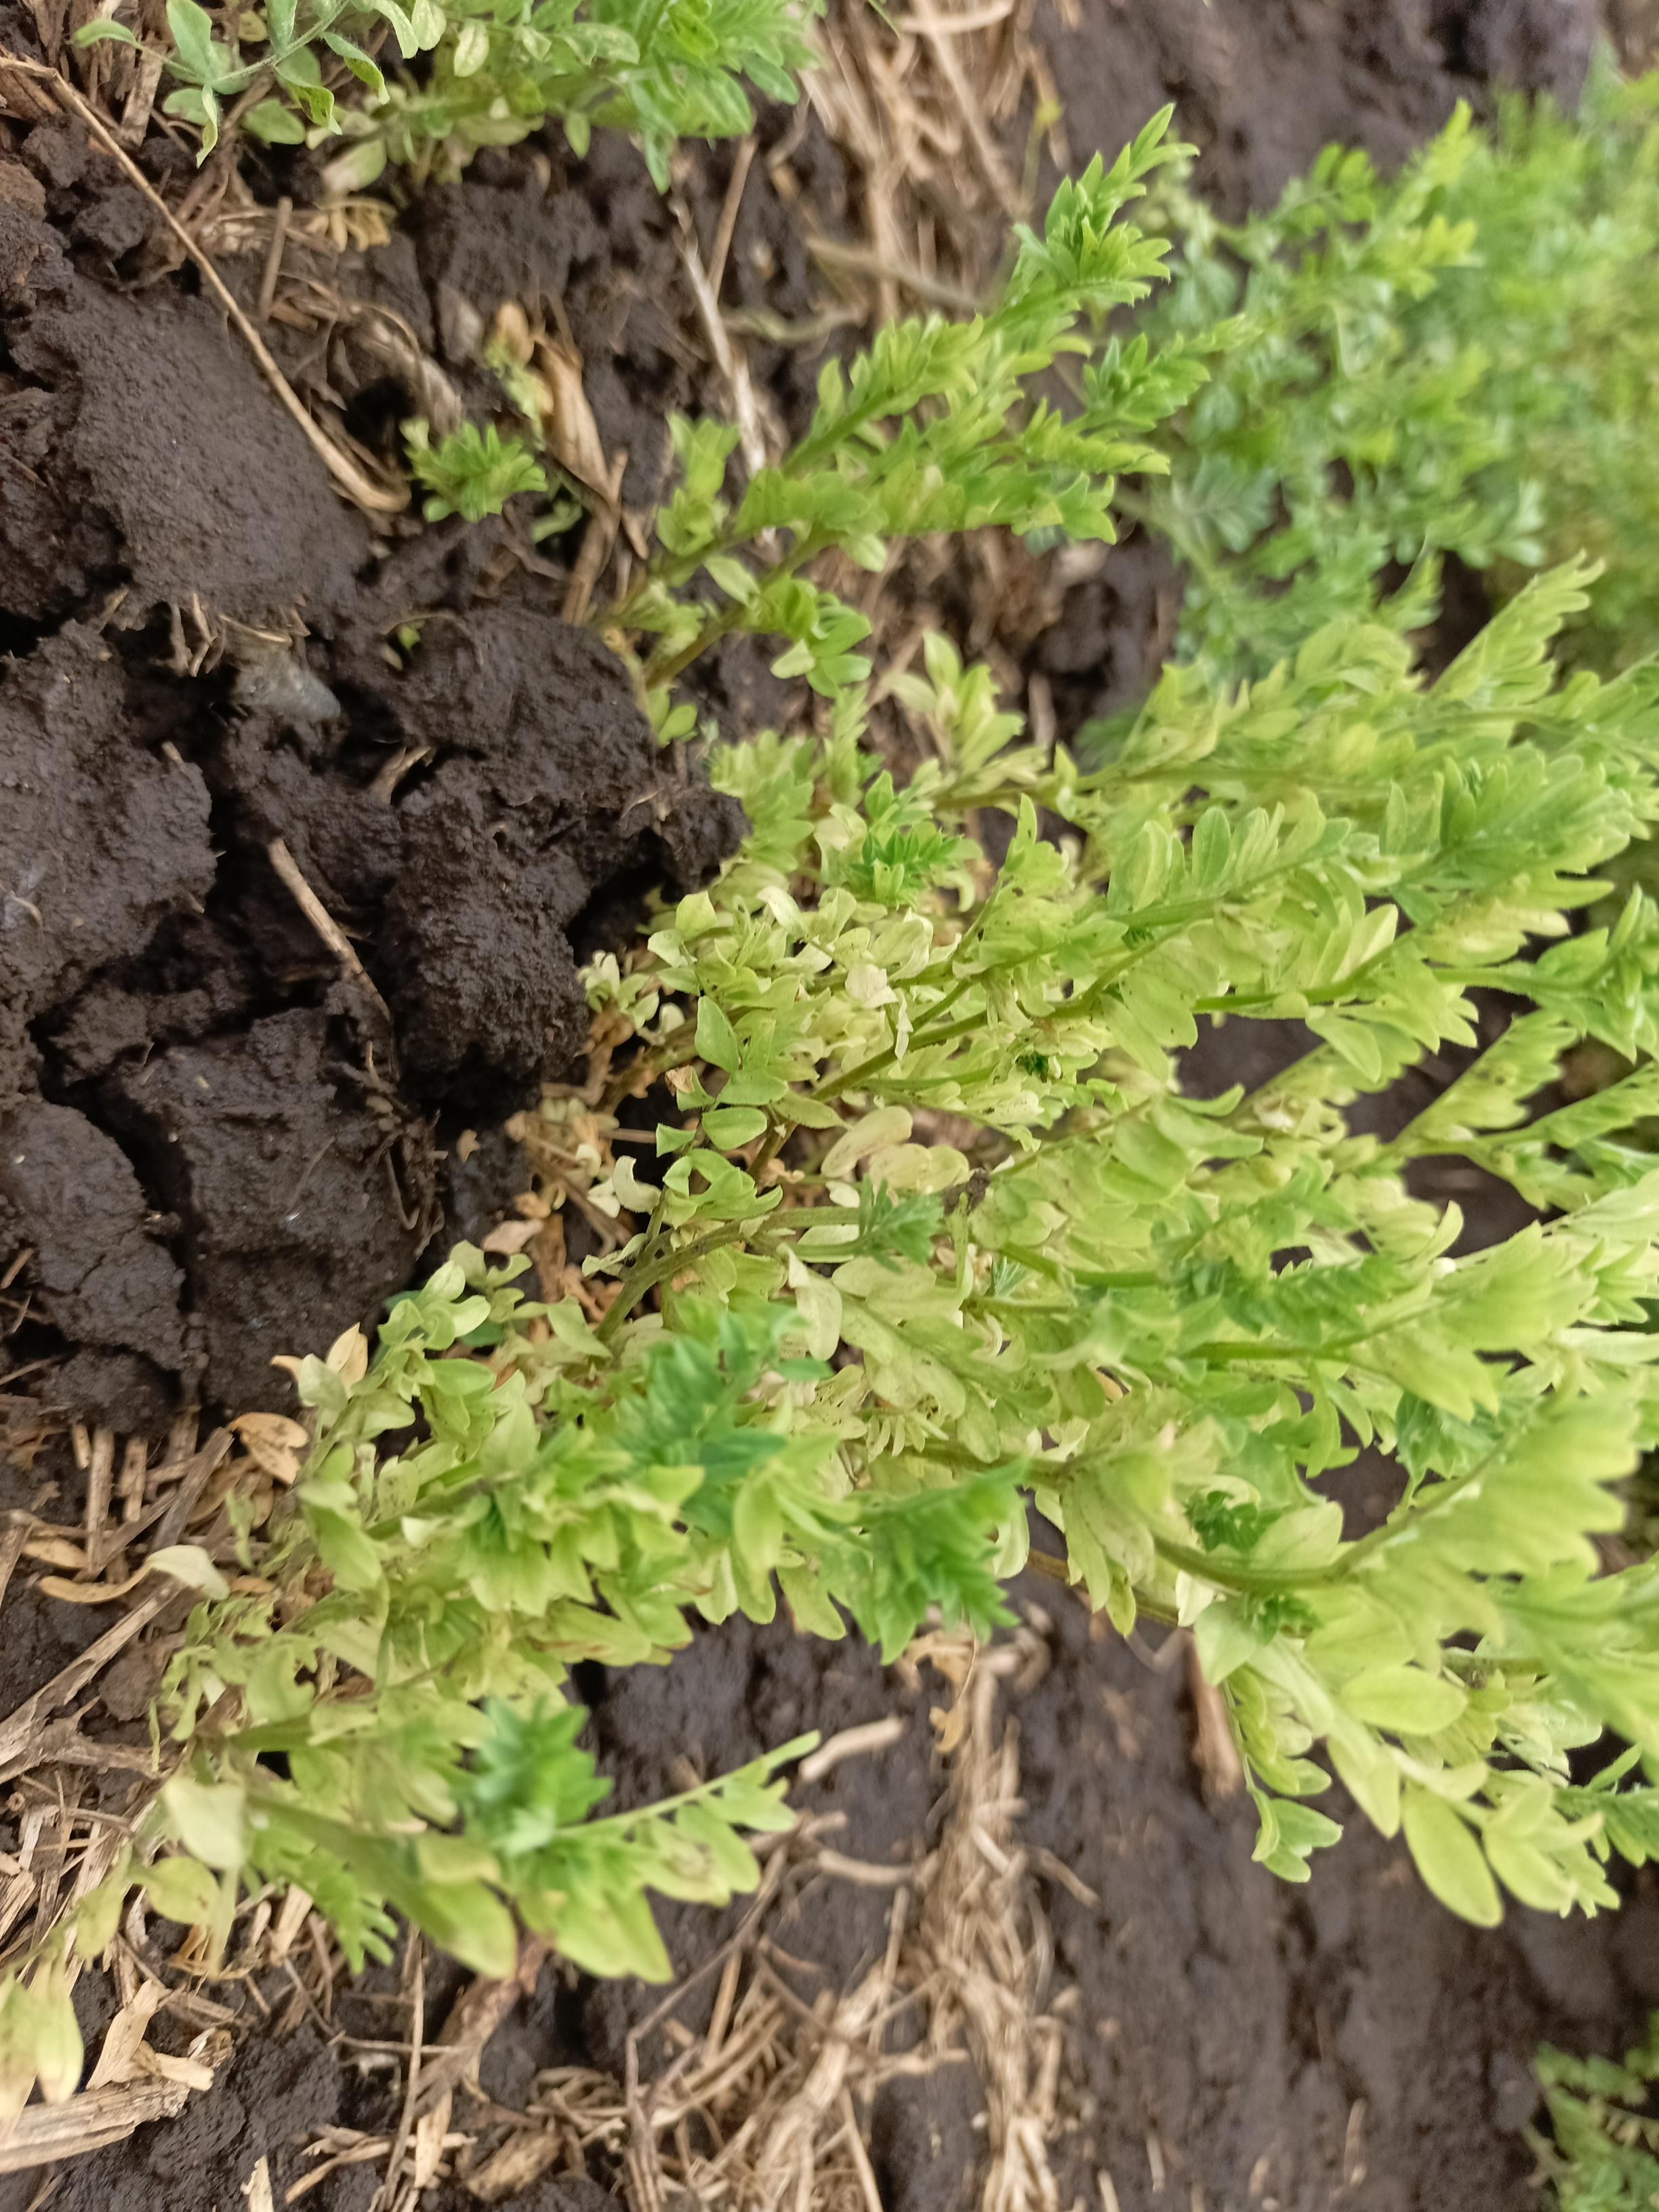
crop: lentil
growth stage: vegetative
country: Tanzania
